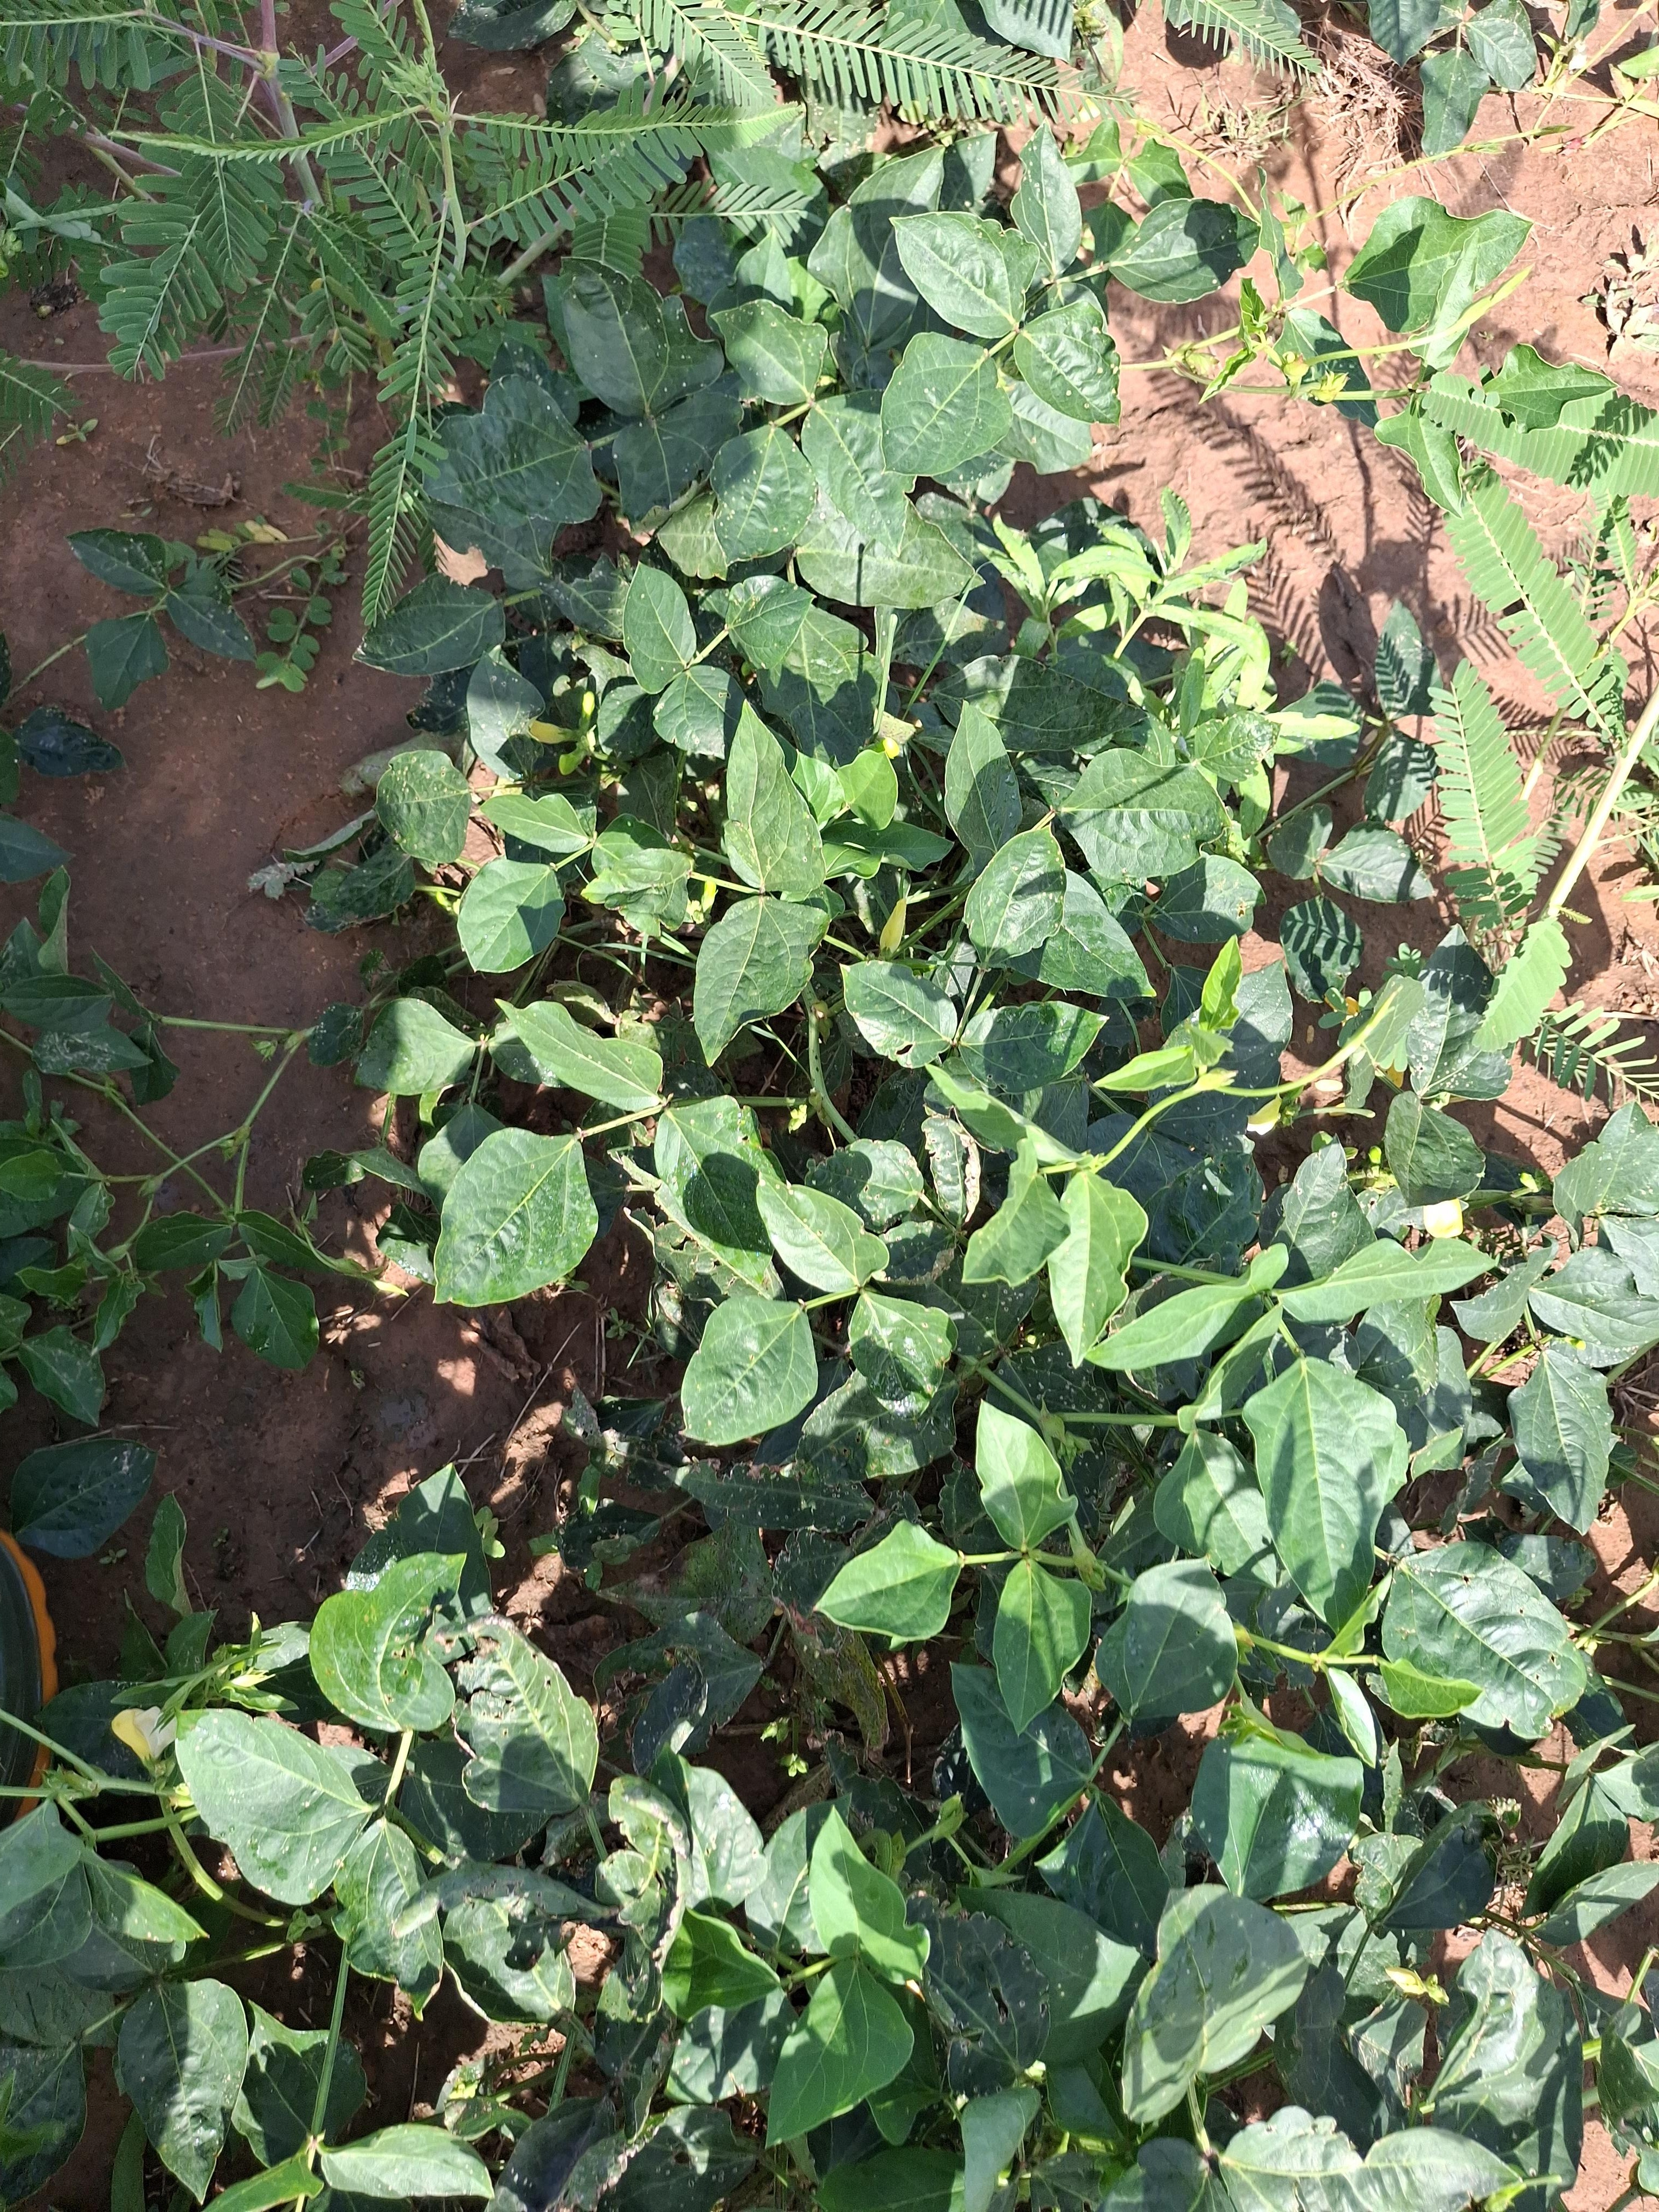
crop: cowpea
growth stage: flowering
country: Nigeria
